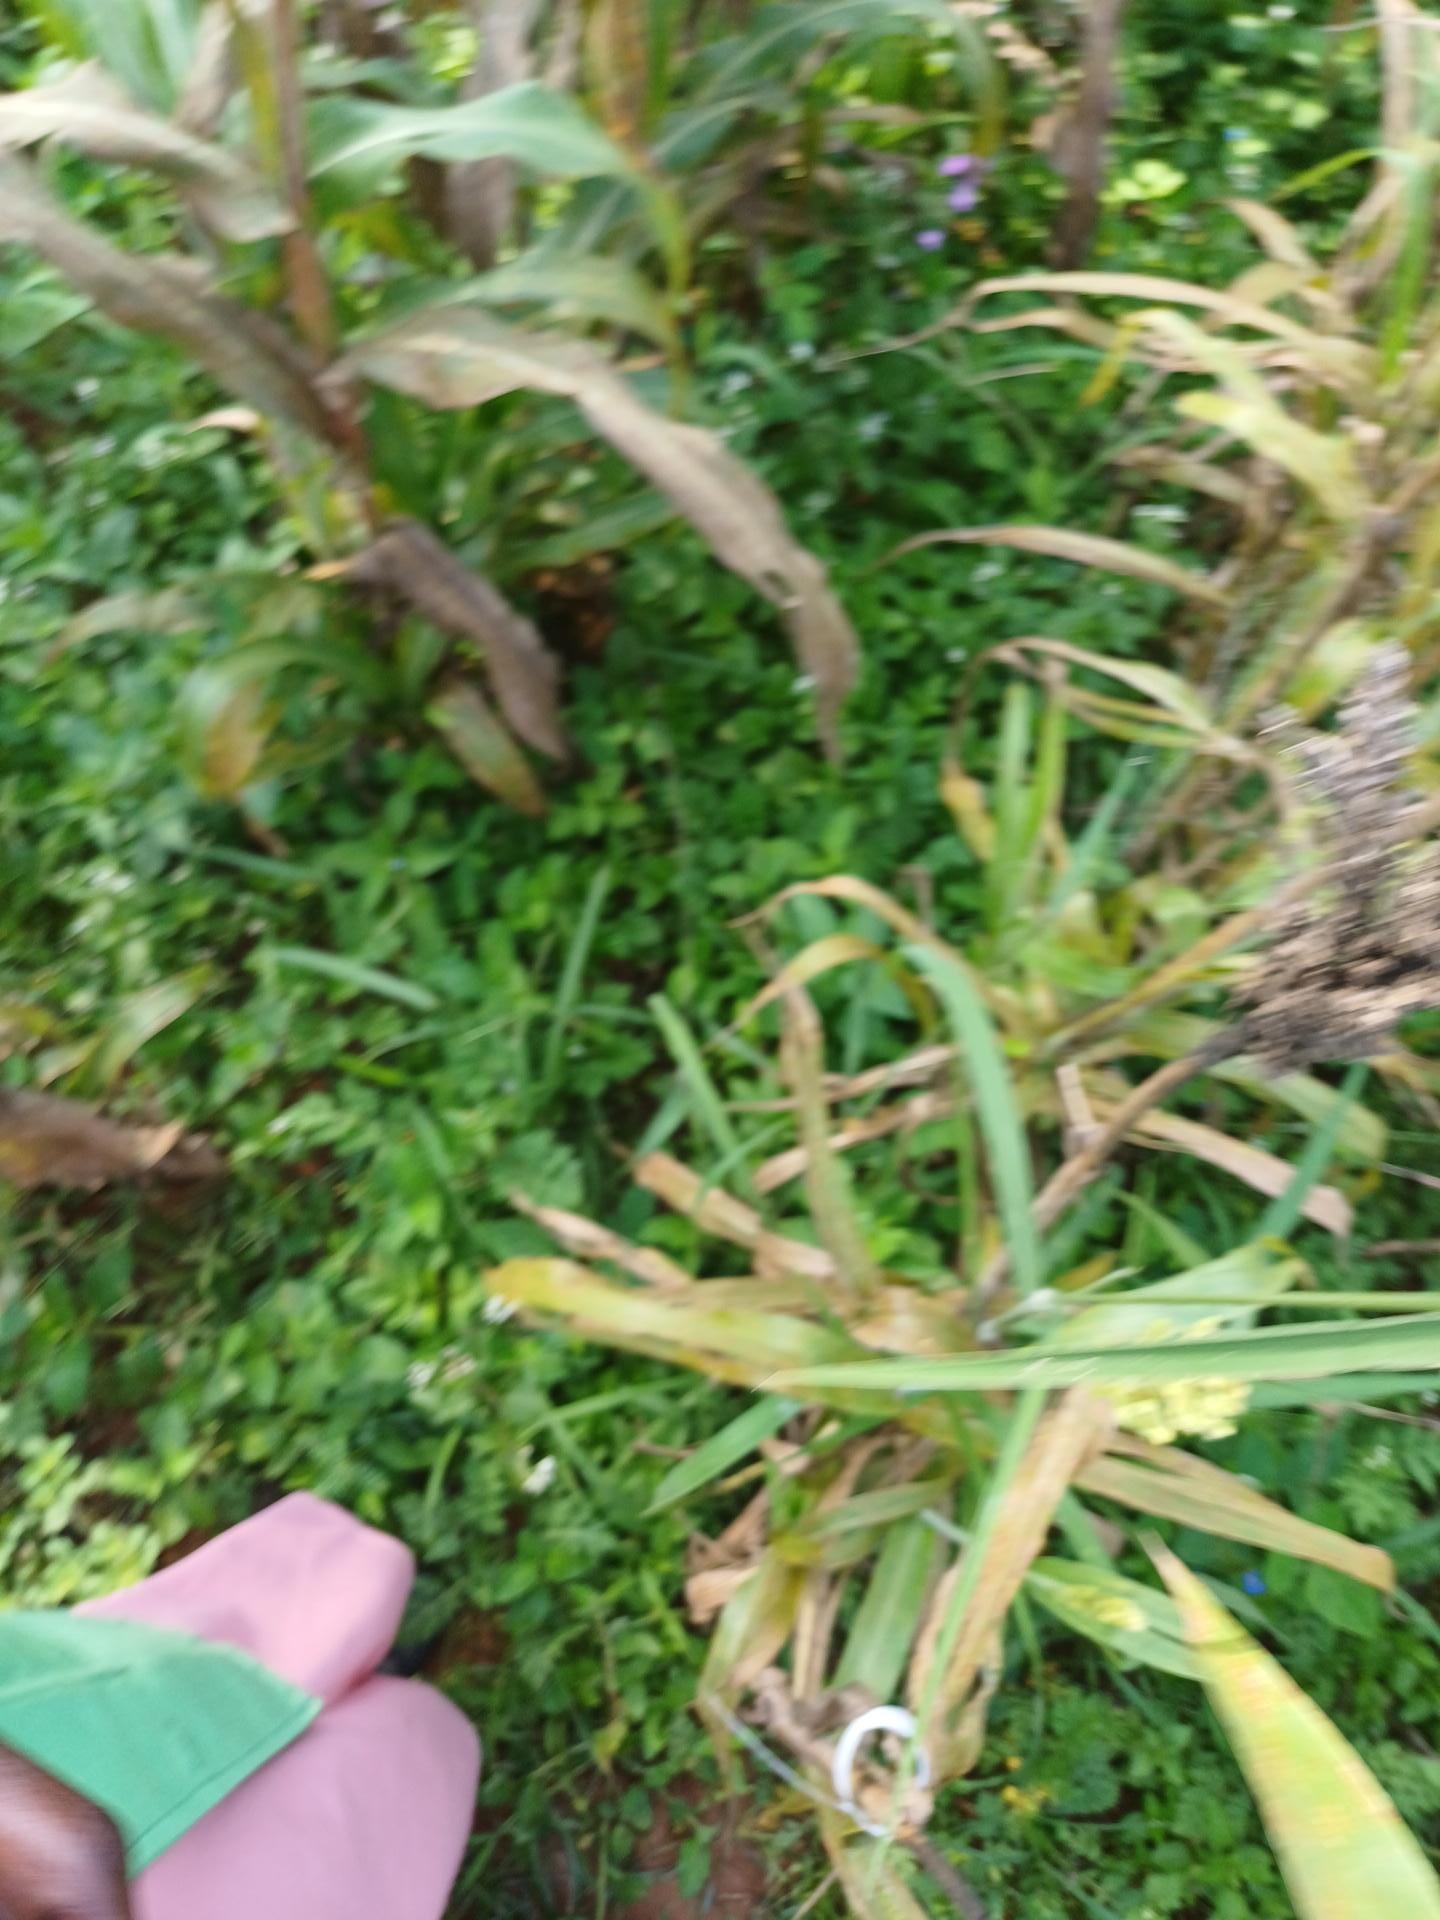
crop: sorghum
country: Kenya
